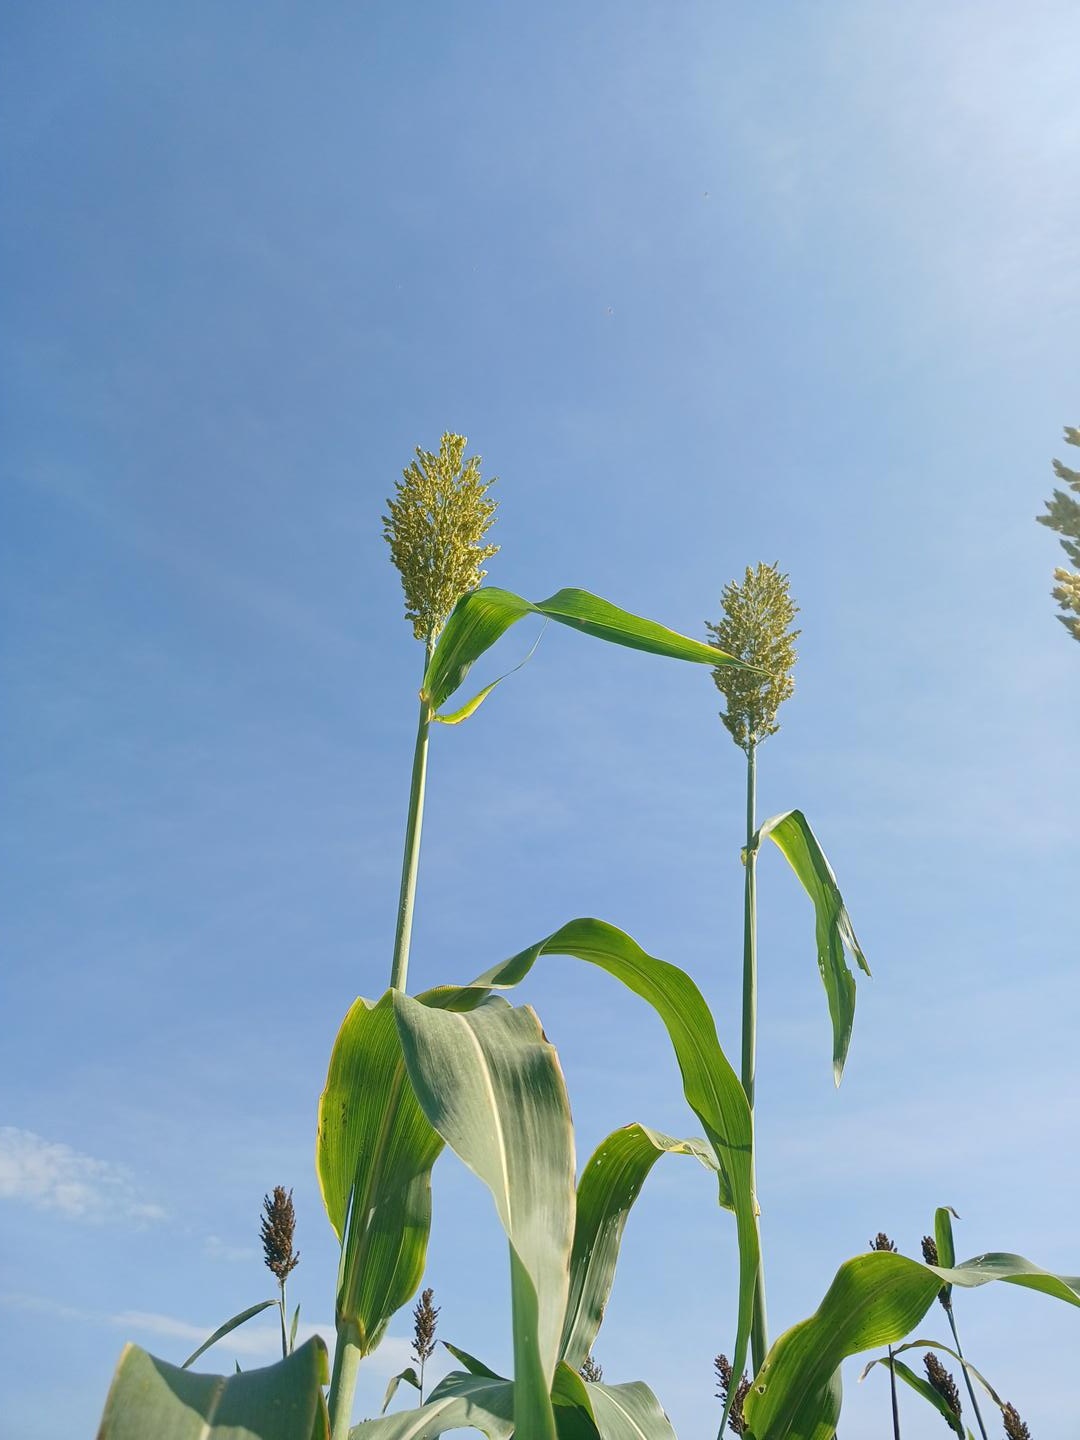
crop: sorghum
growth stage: filling grain
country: Senegal
